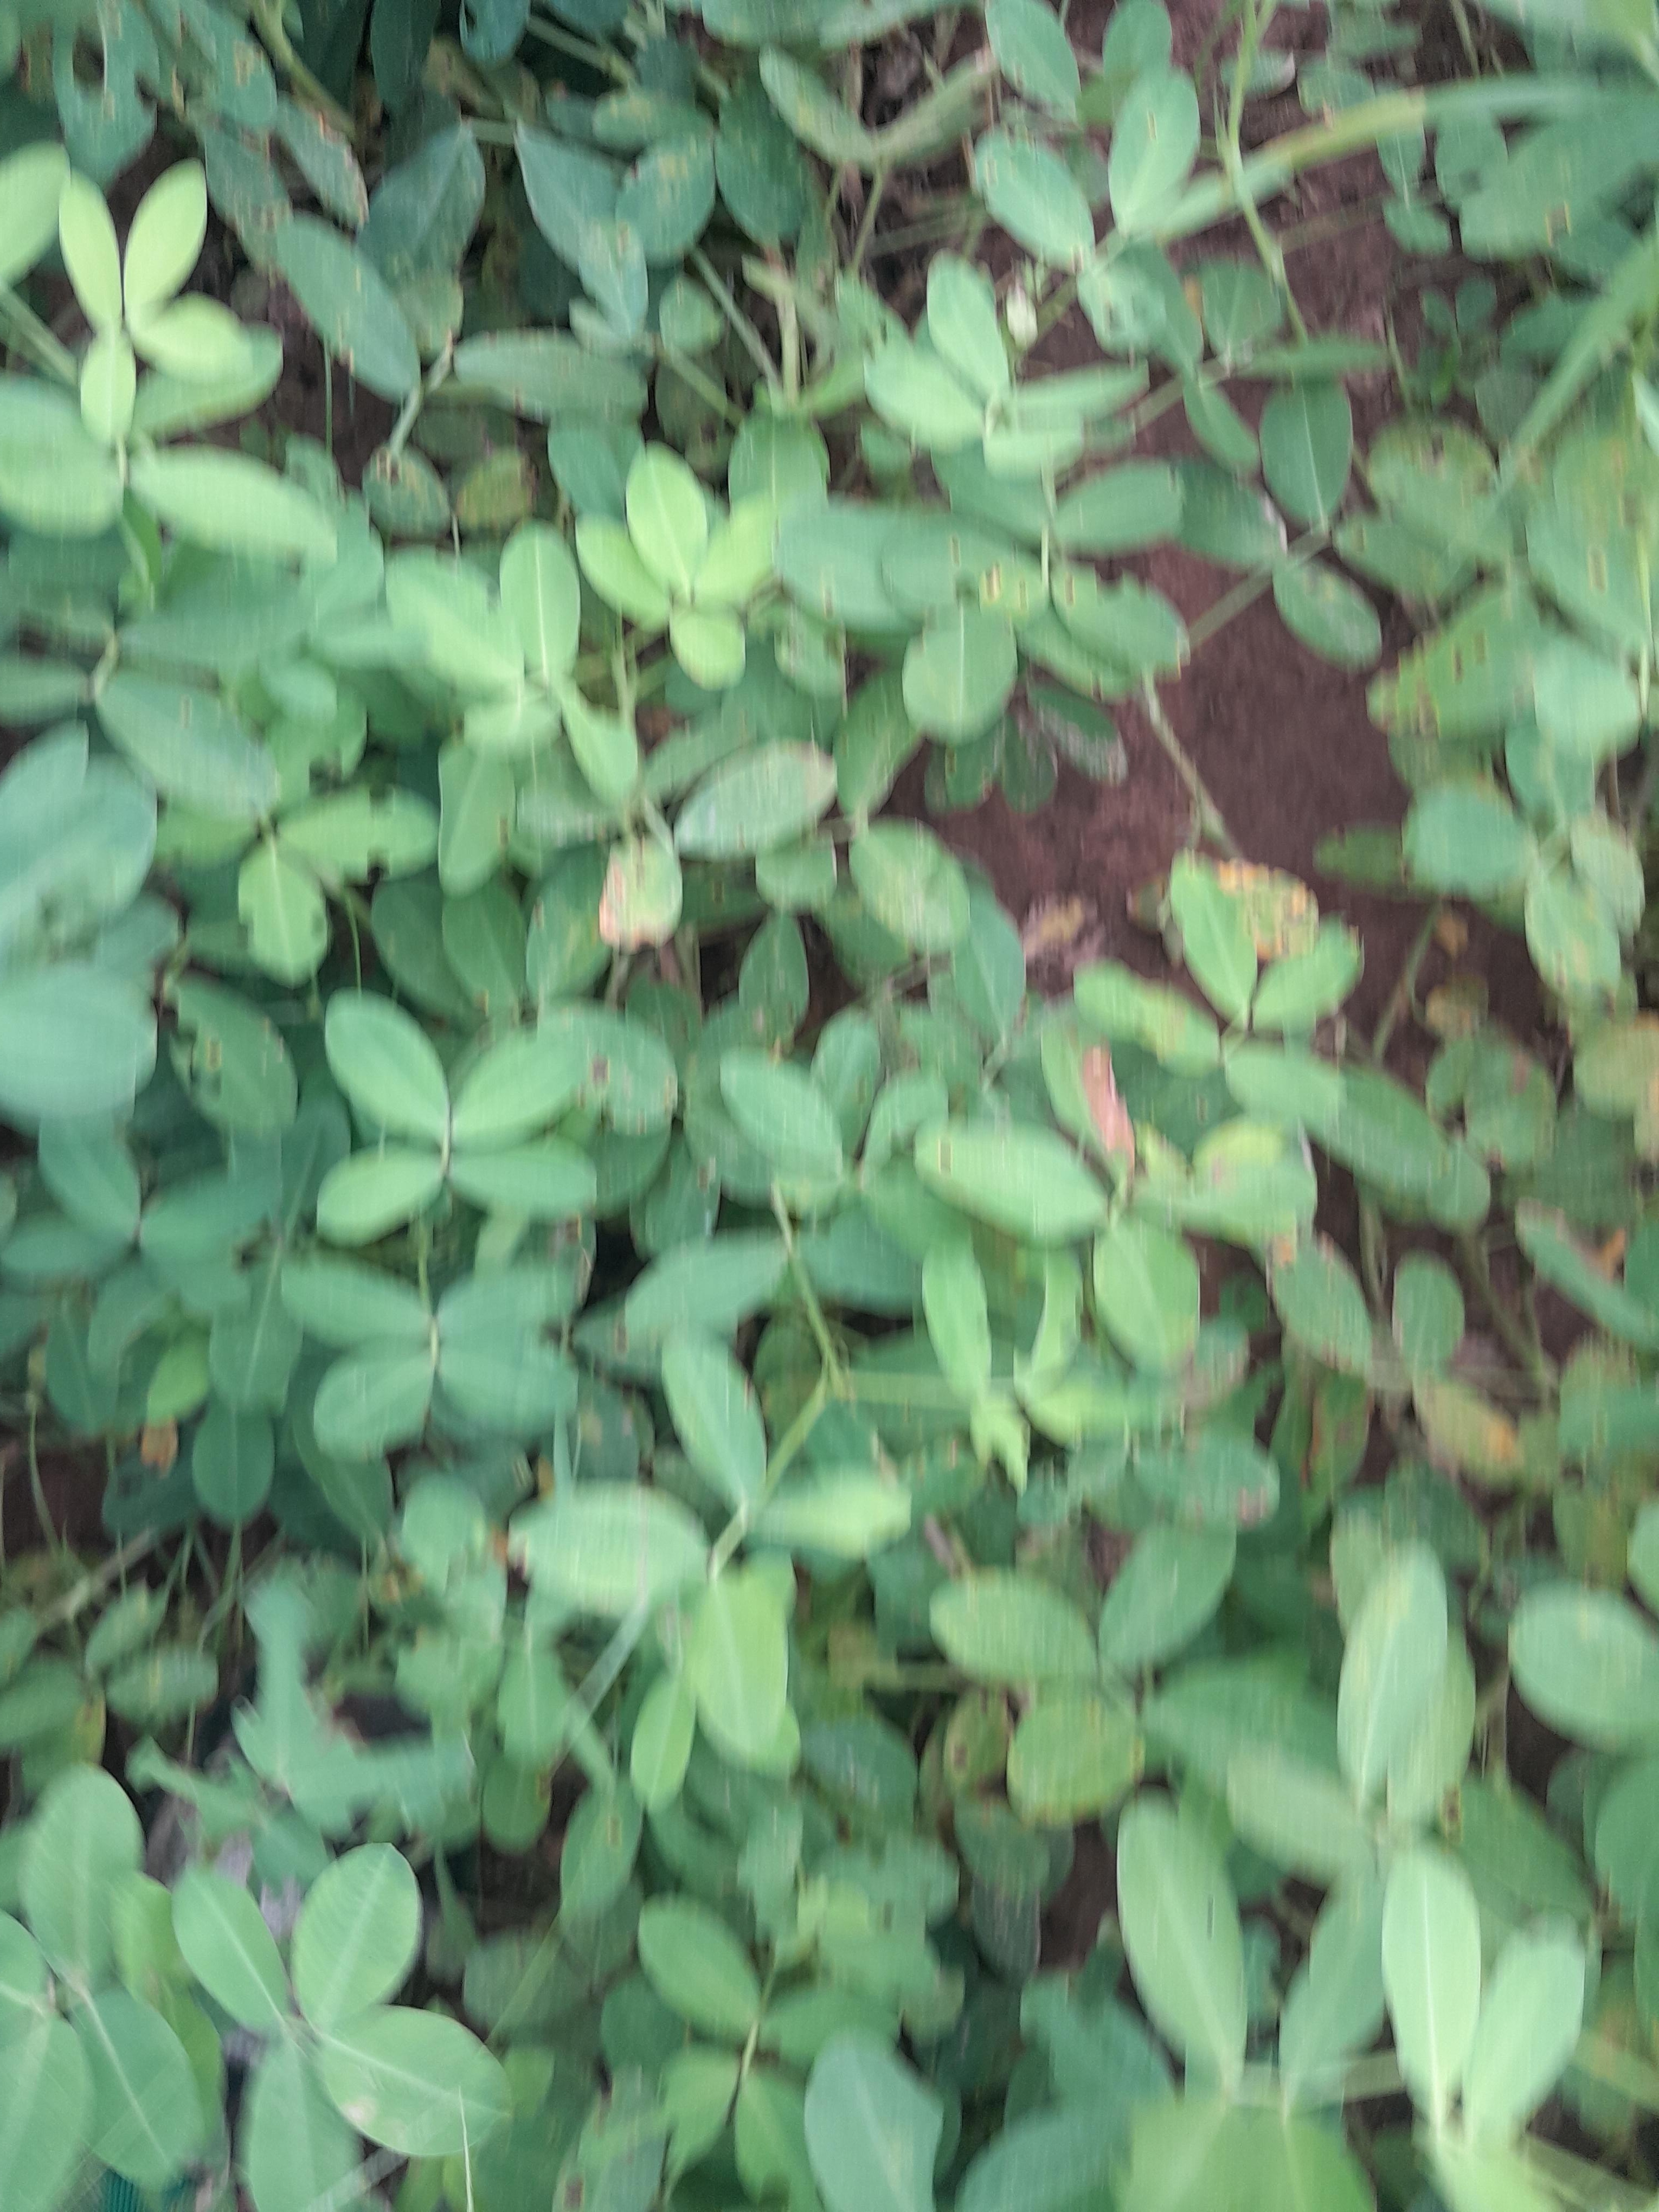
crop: groundnut
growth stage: flowering
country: Senegal
